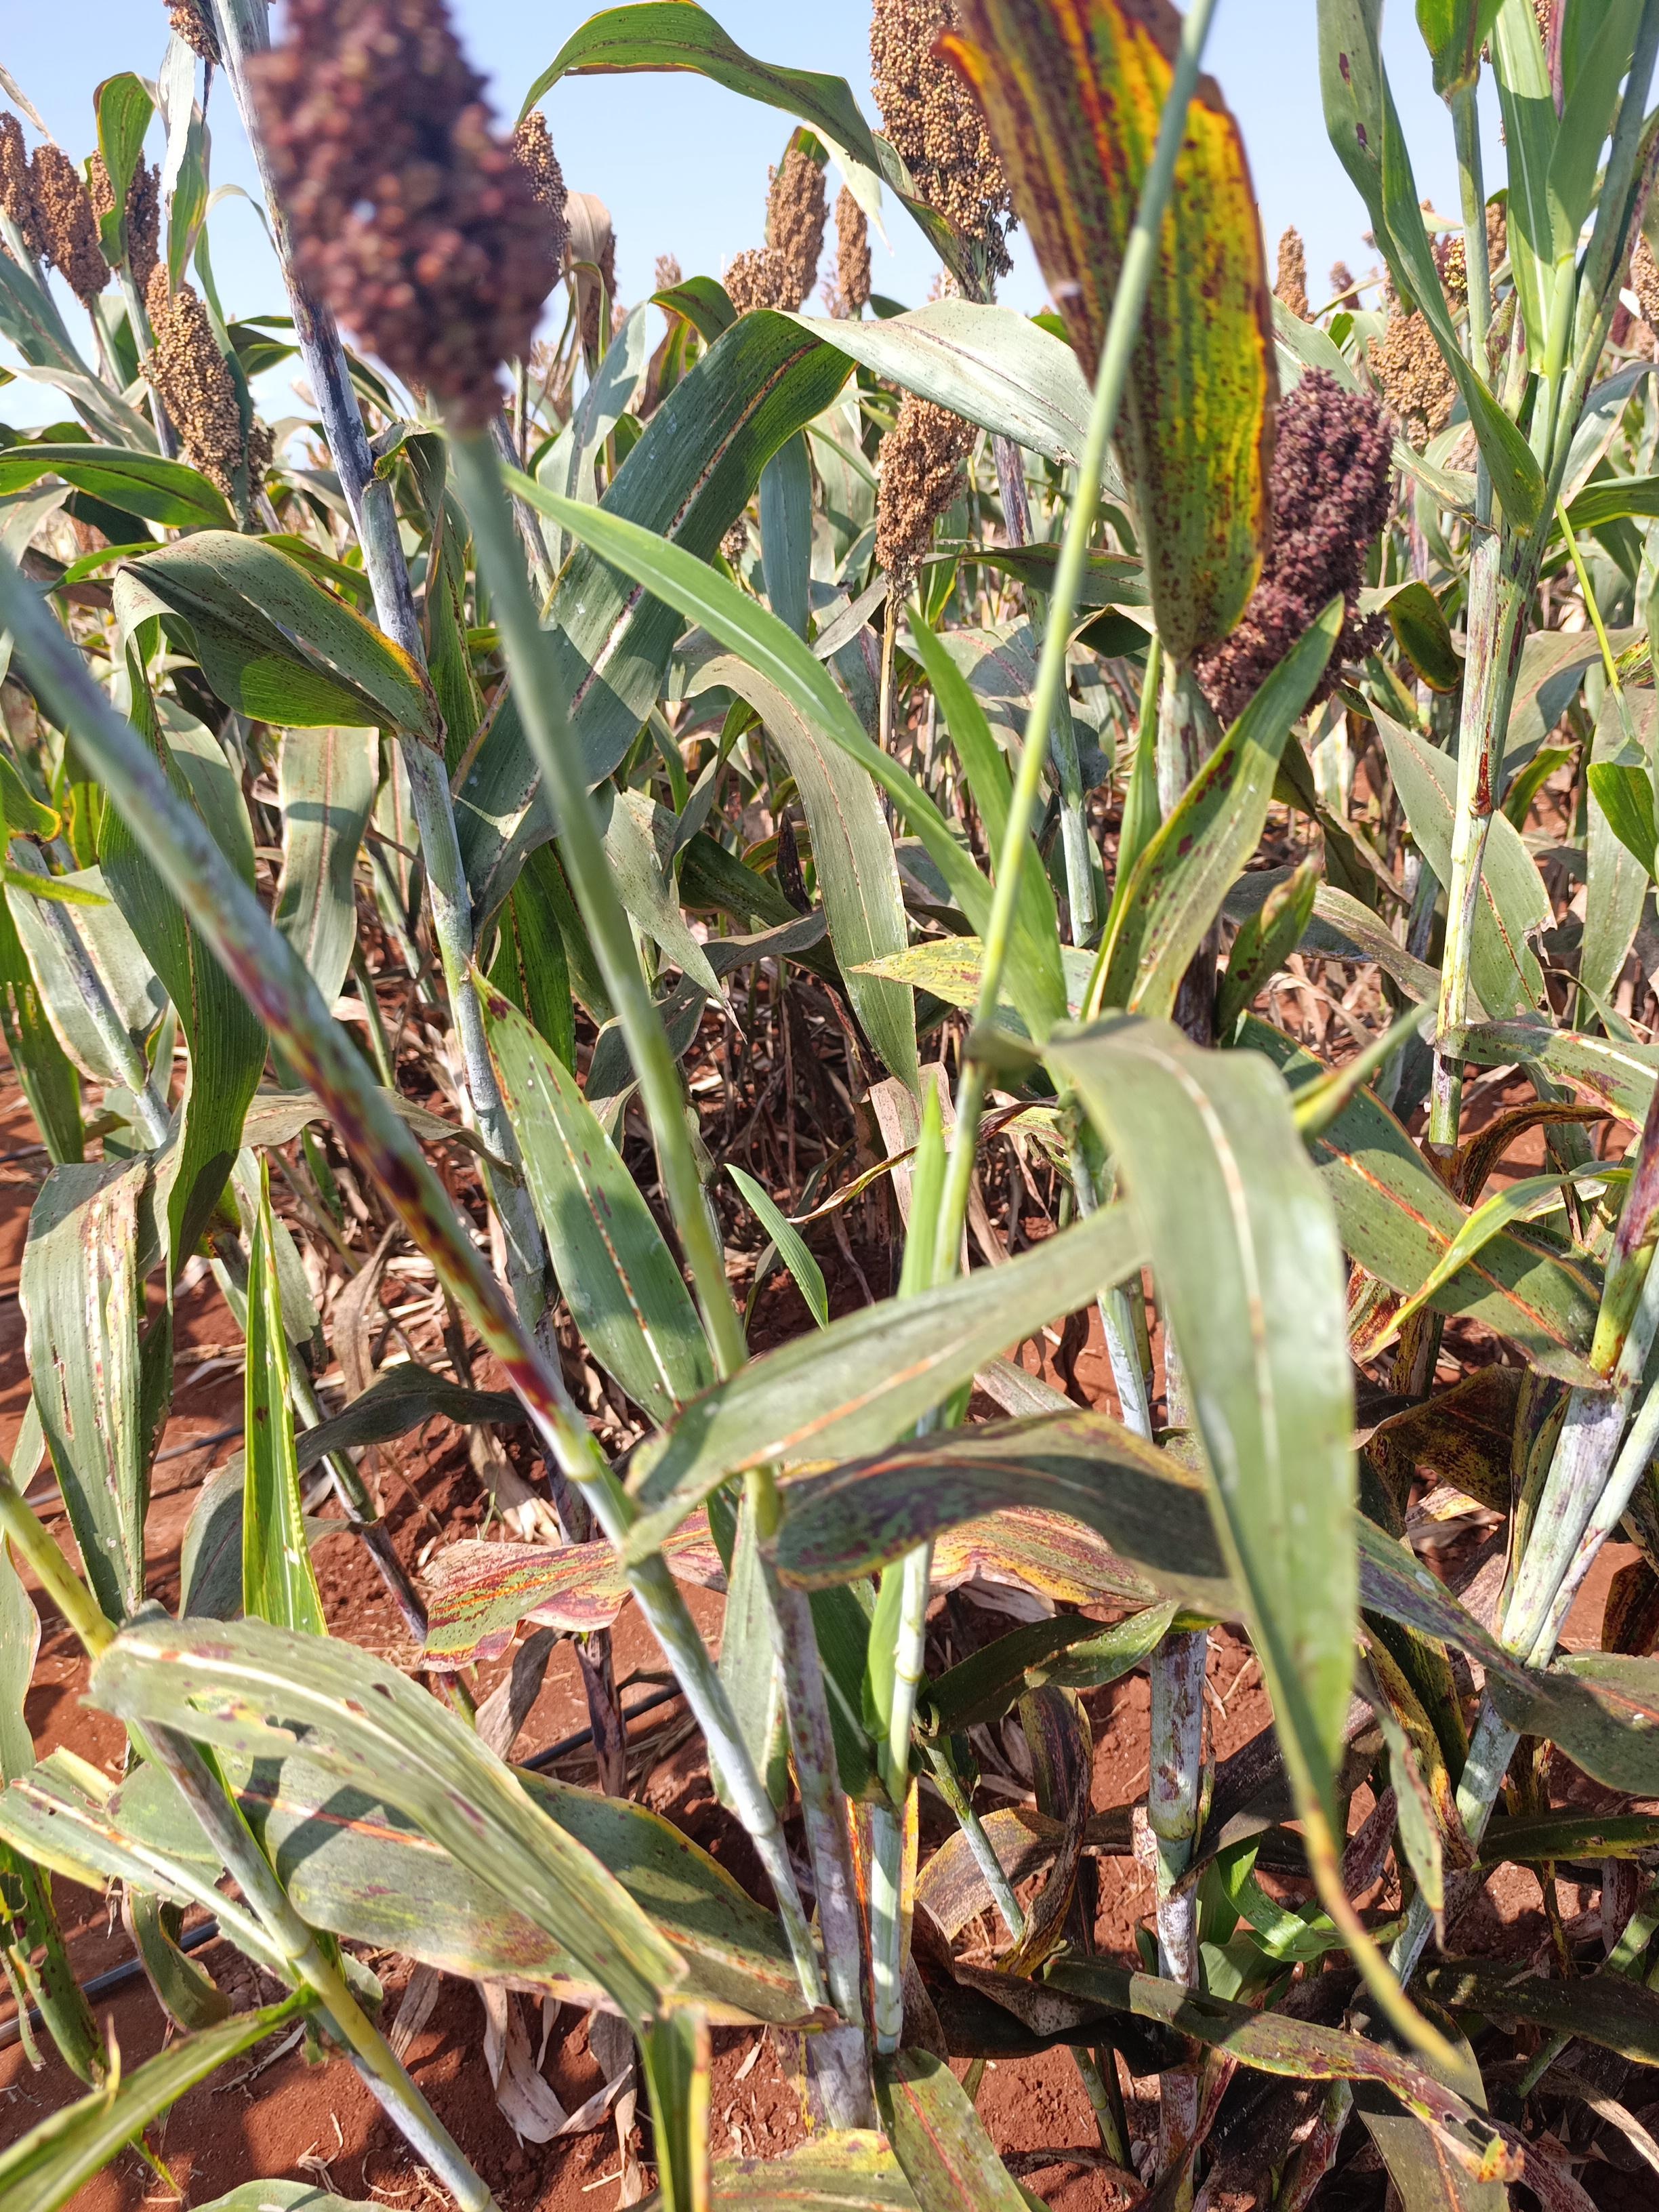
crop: sorghum
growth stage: maturity
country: Kenya
